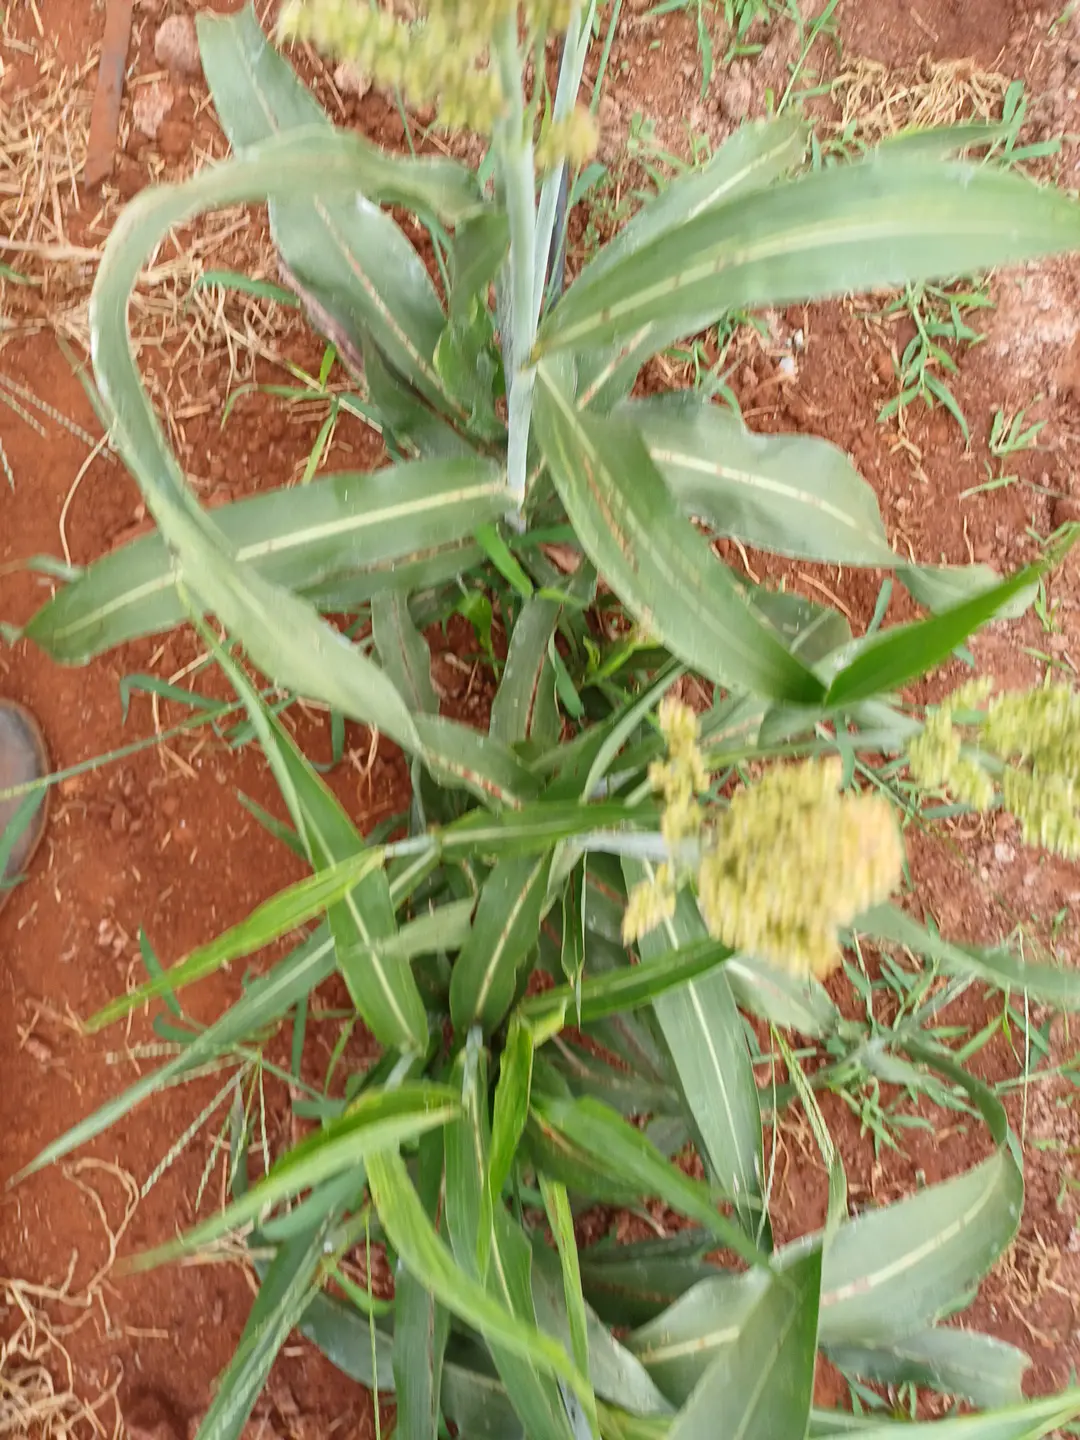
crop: sorghum
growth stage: flowering
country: Kenya
